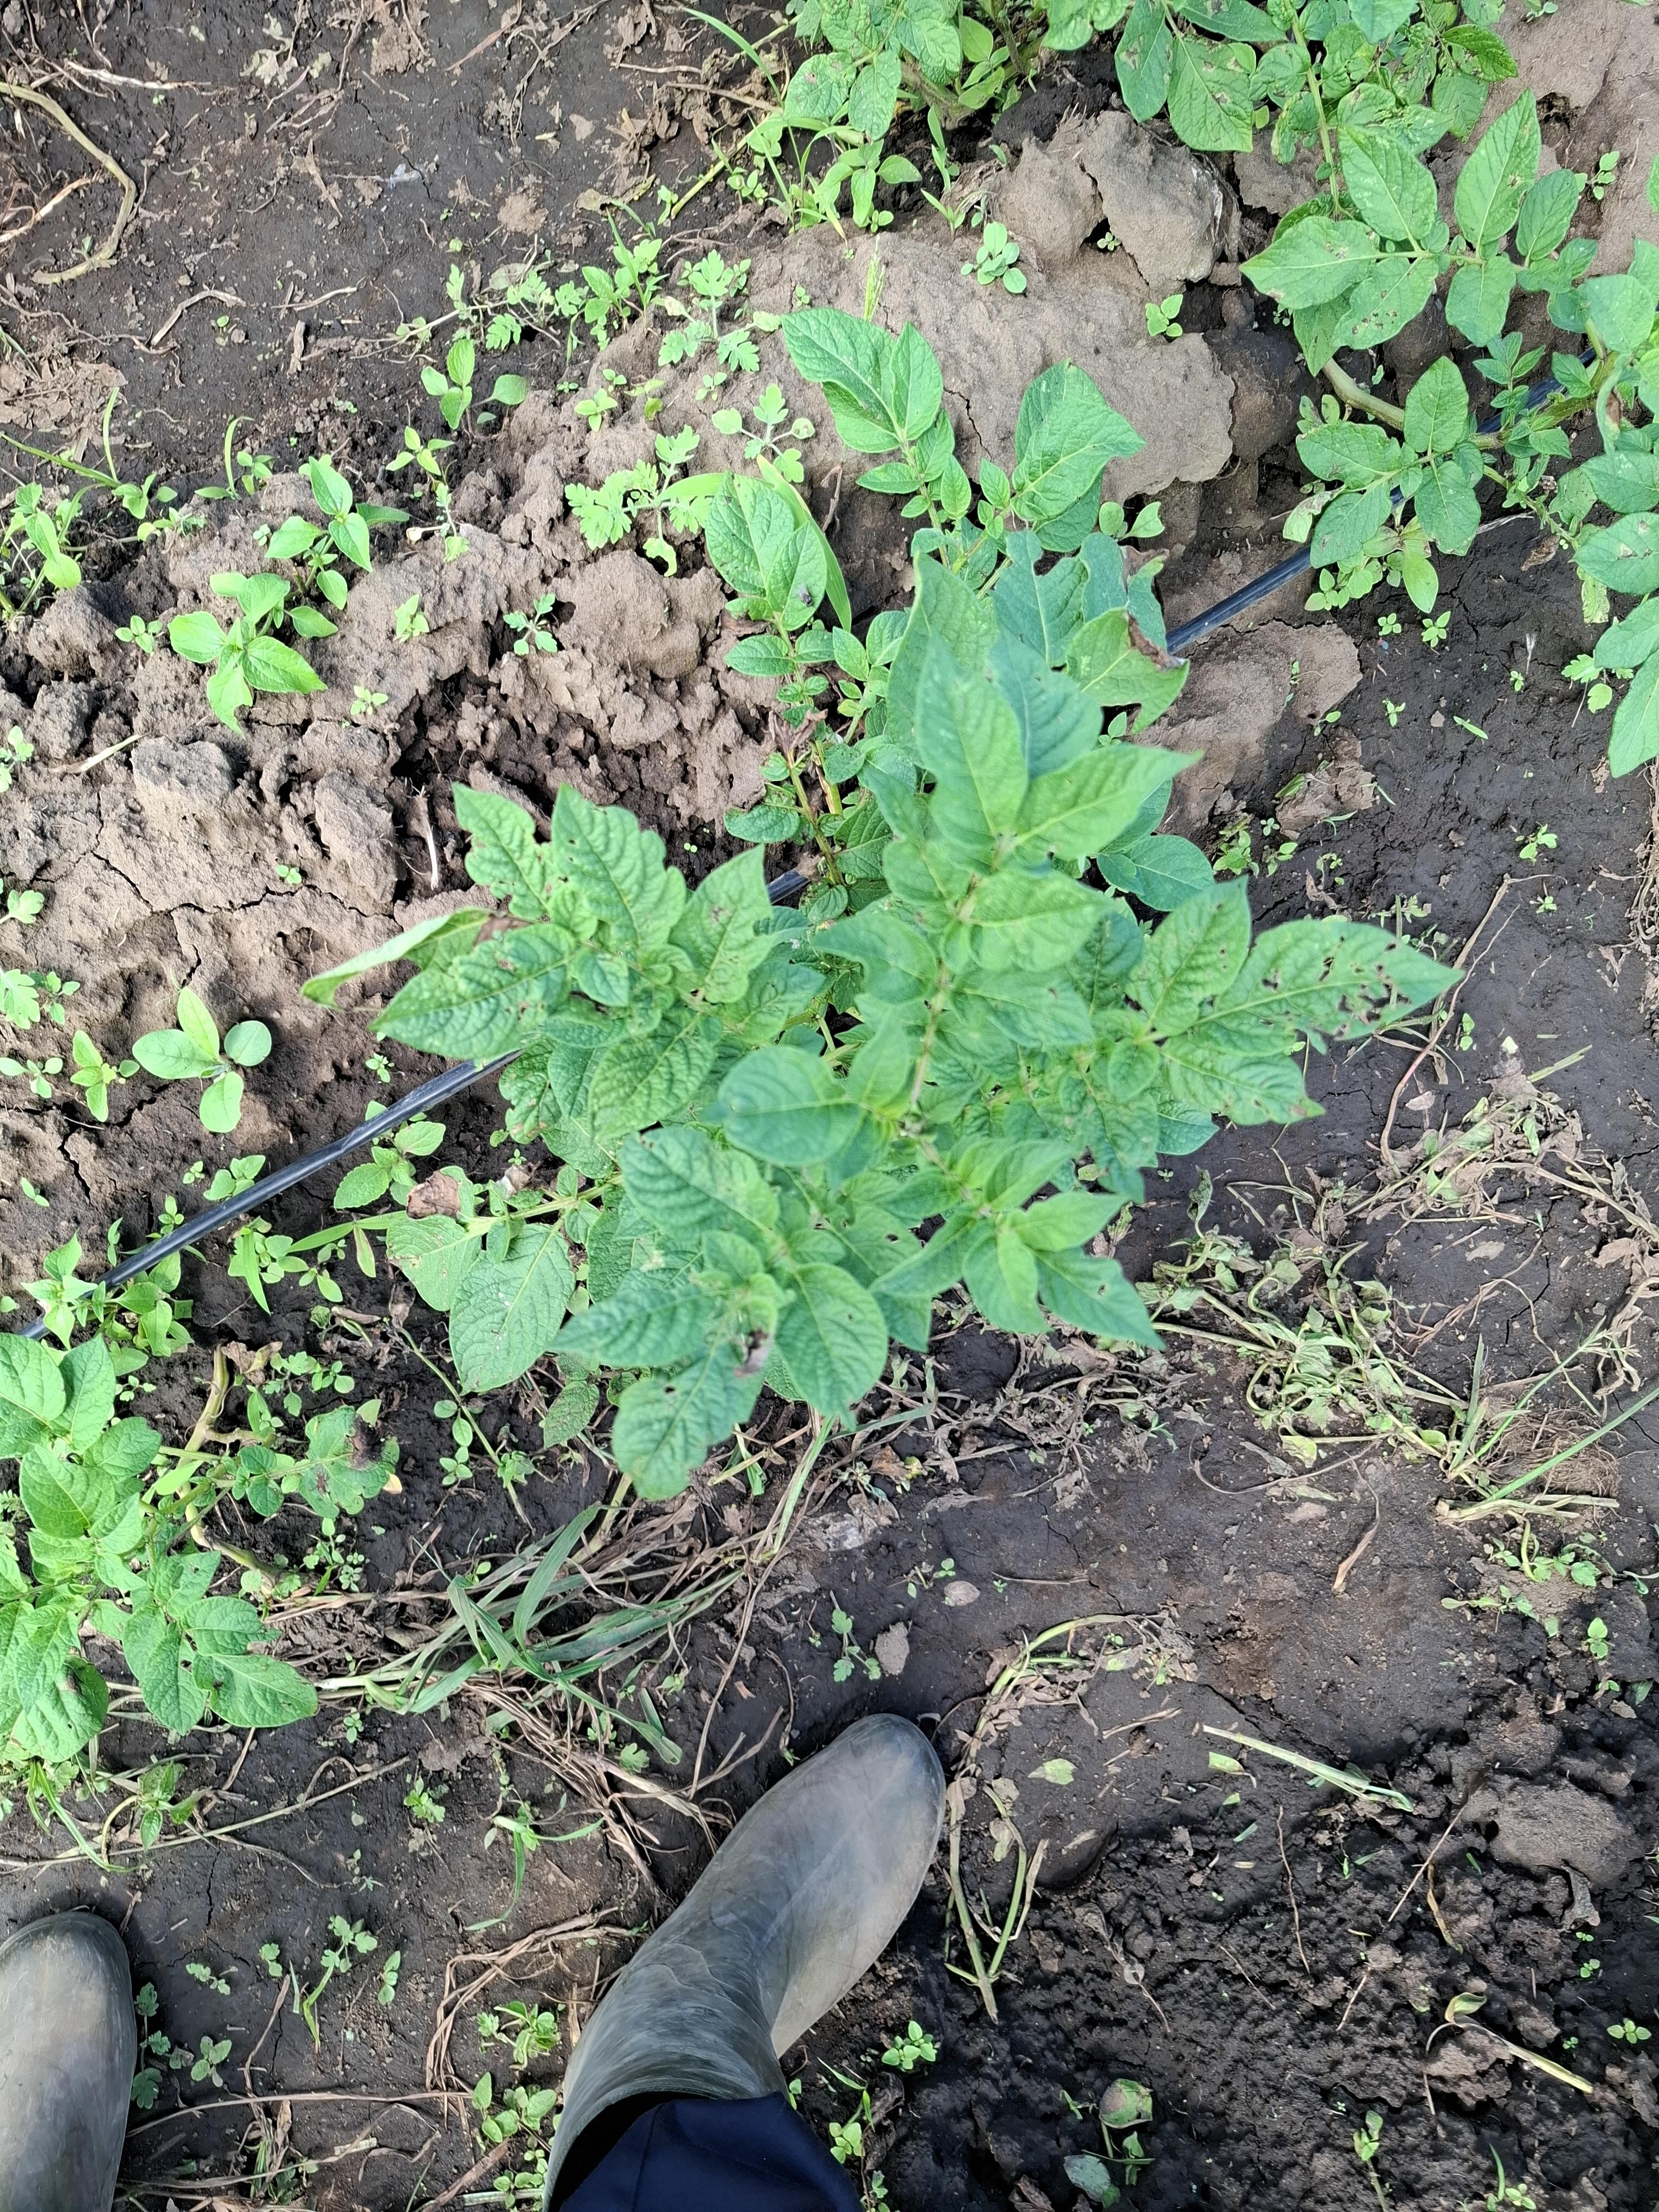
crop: potato
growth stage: flowering
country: Tanzania
